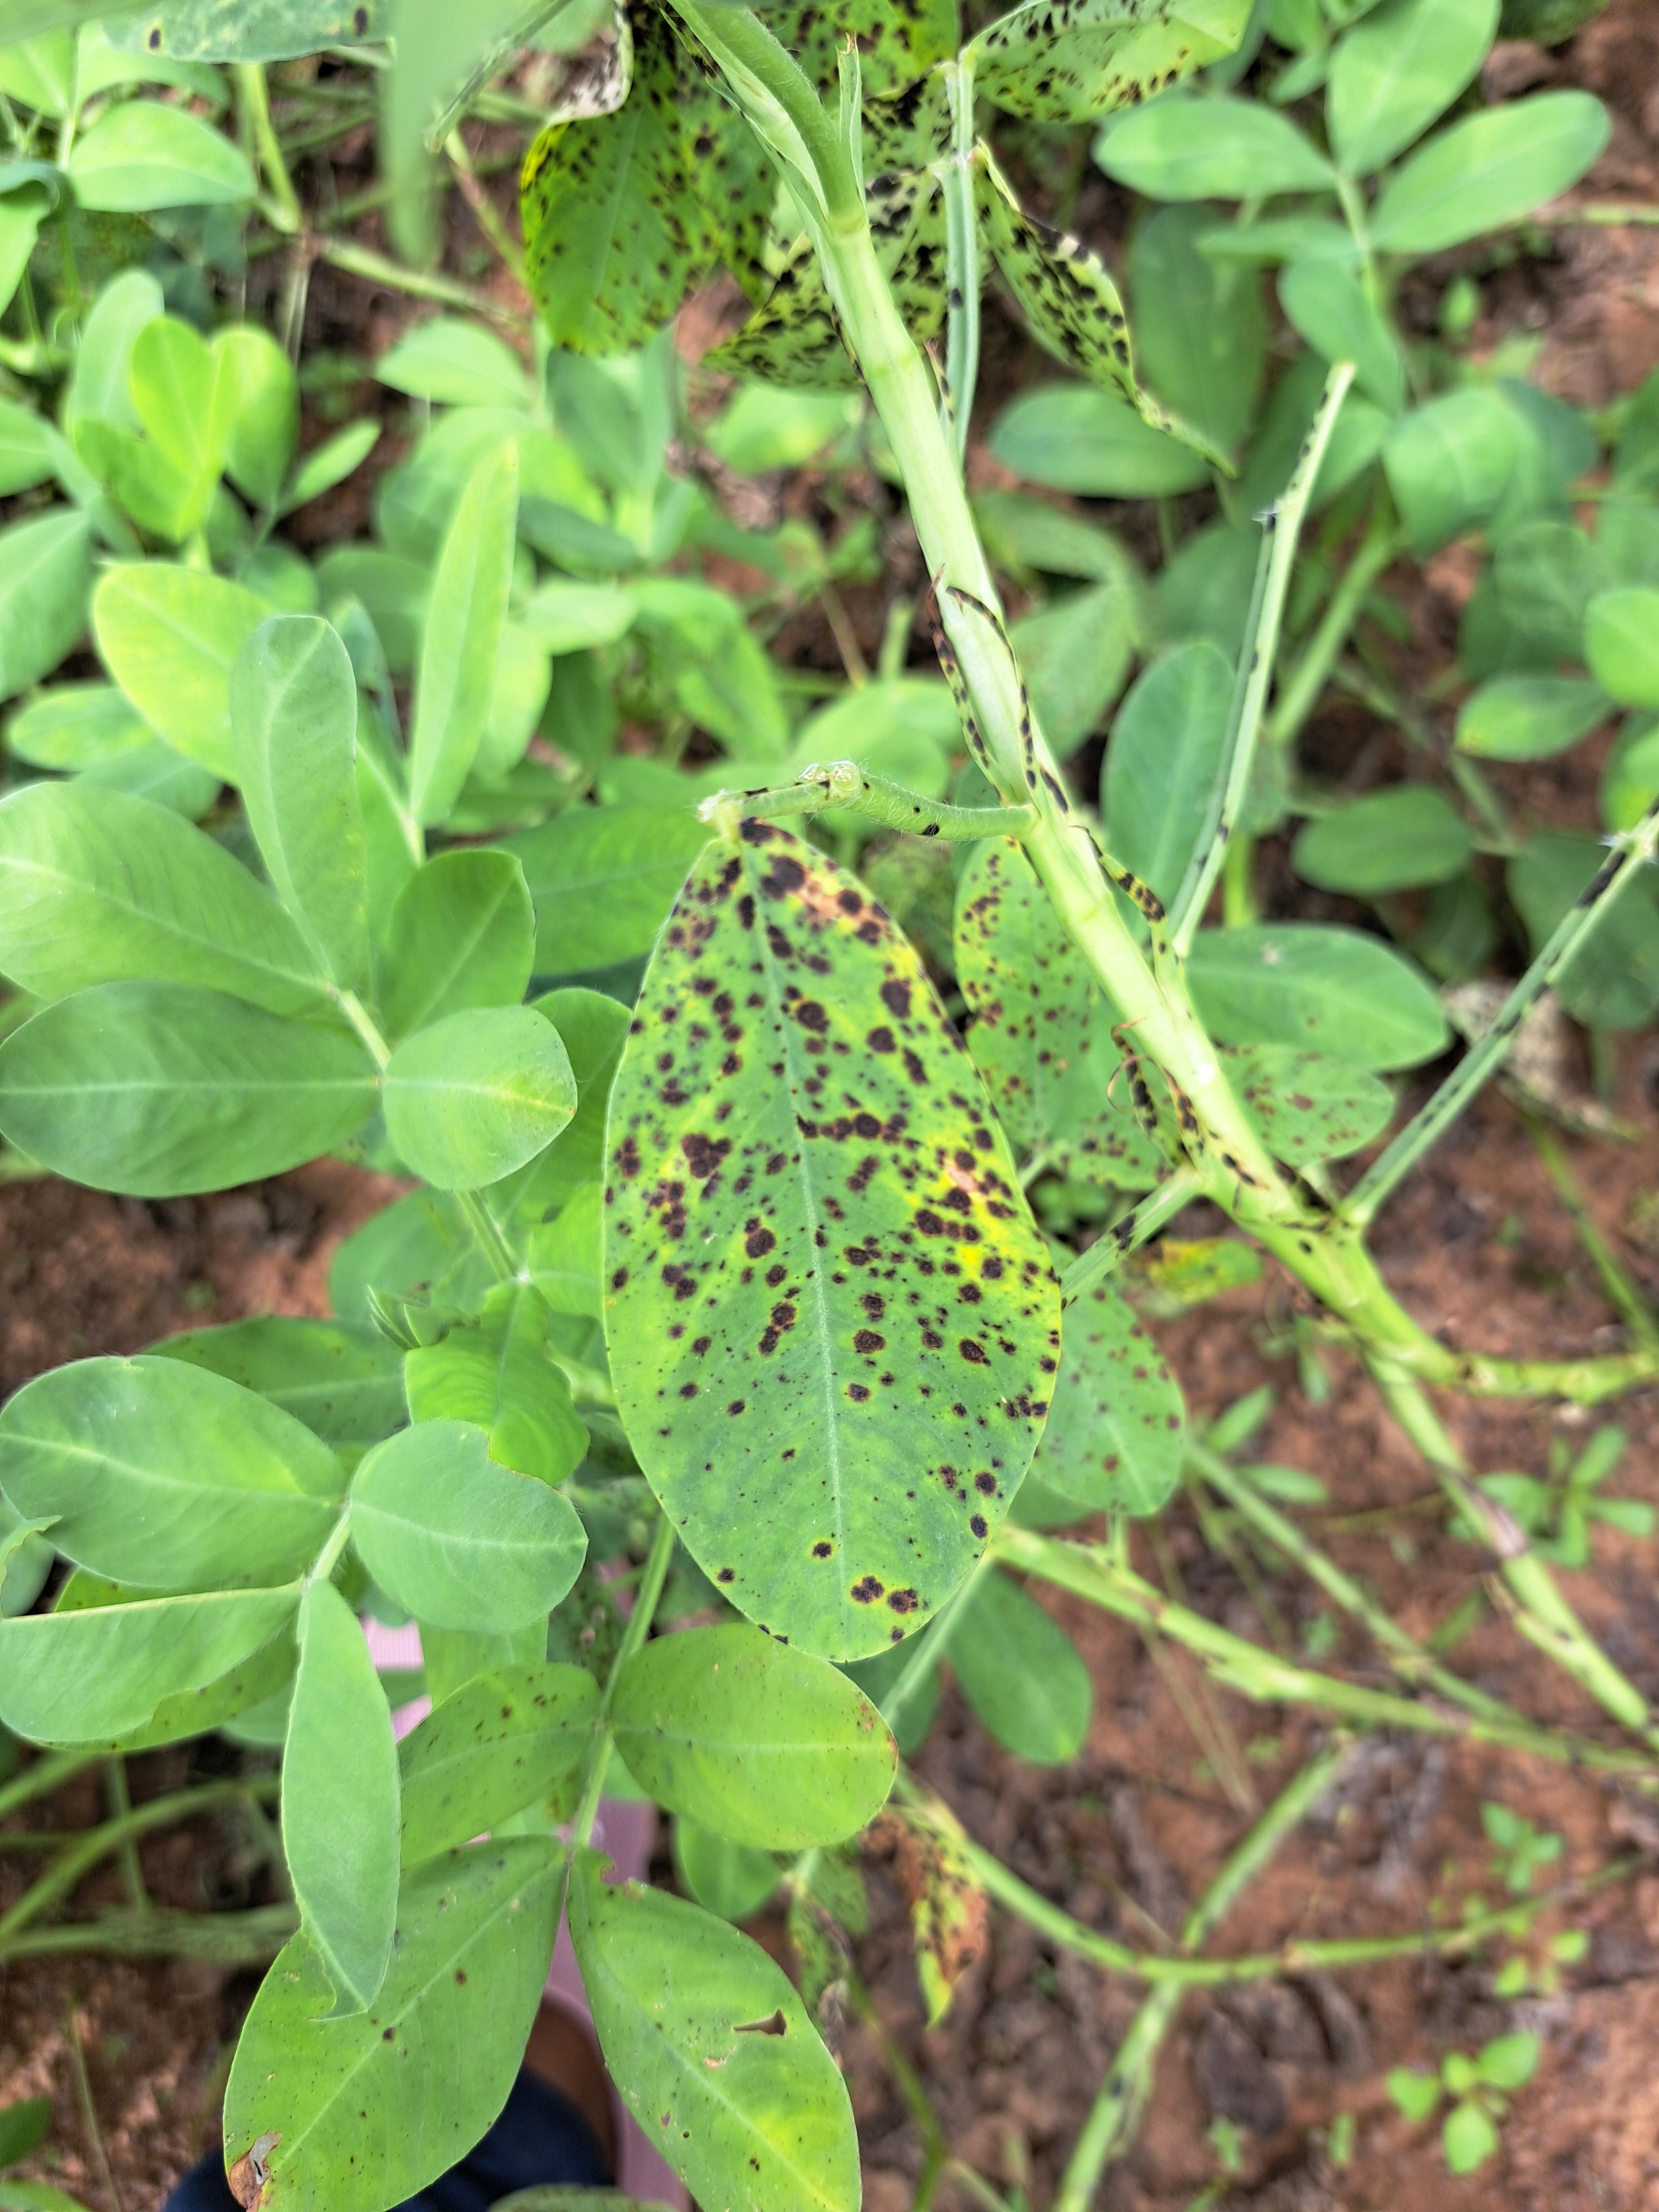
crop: groundnut
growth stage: development pod
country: Ghana
